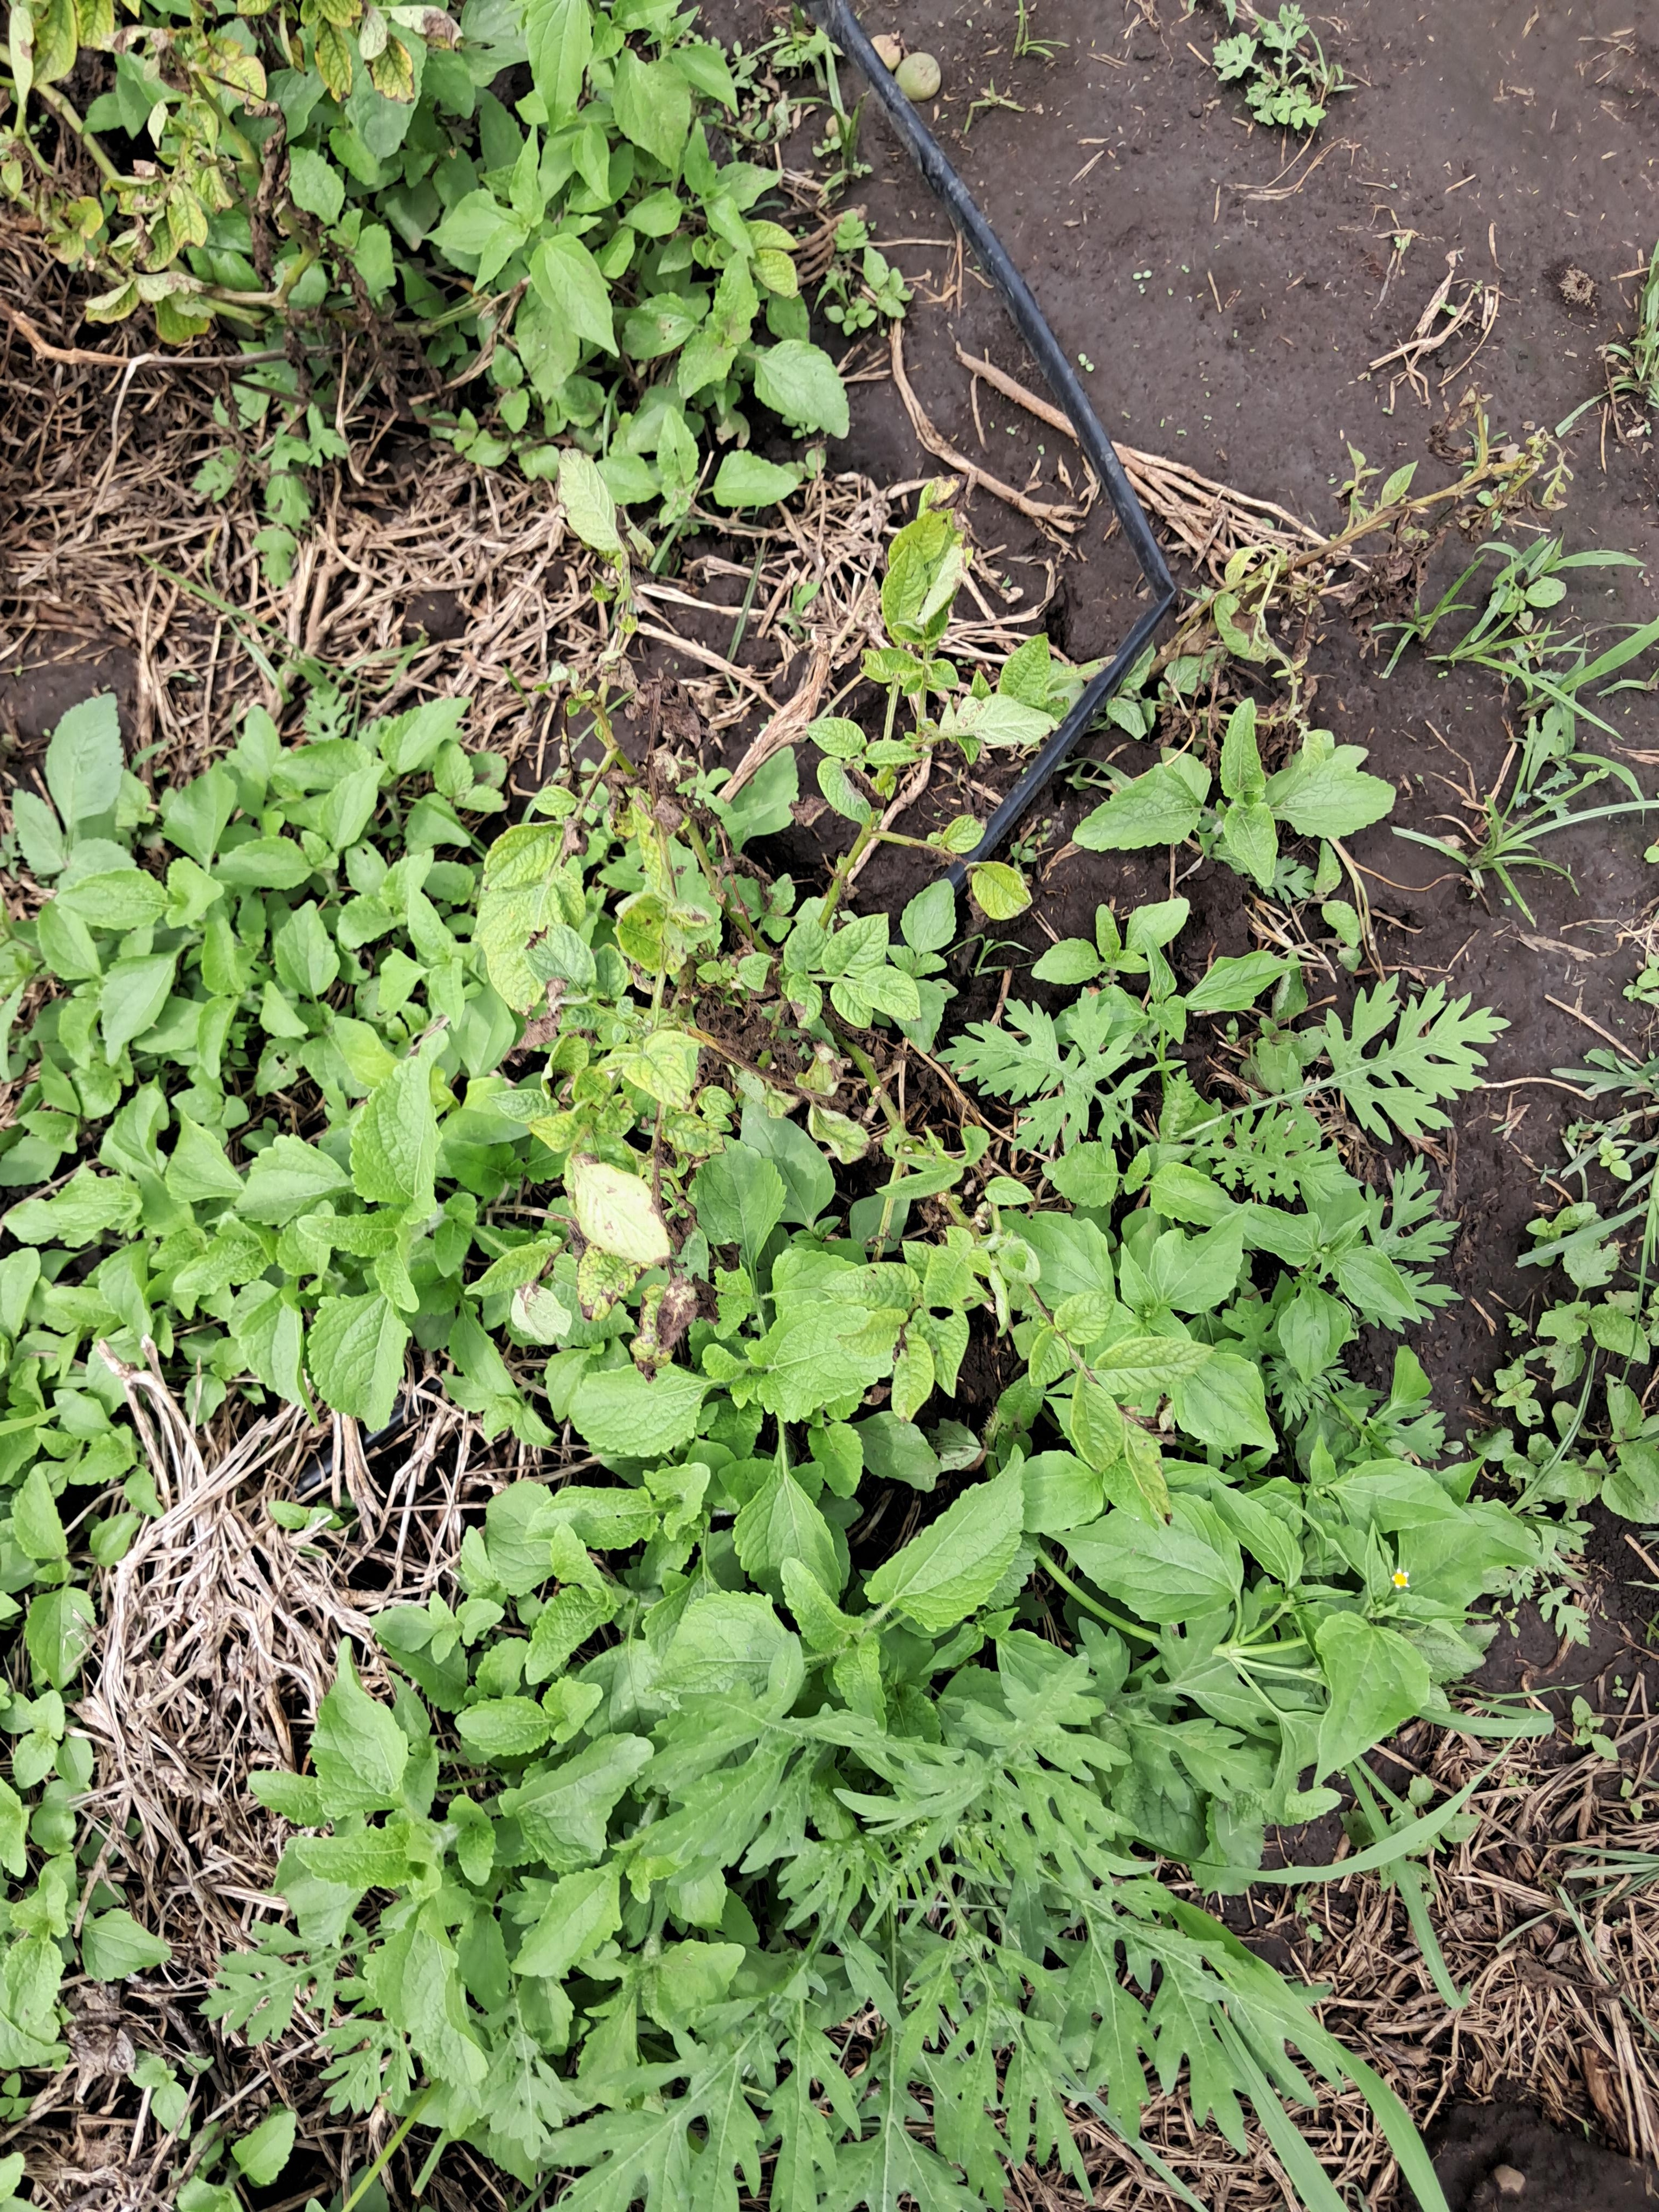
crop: potato
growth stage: flowering
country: Tanzania
